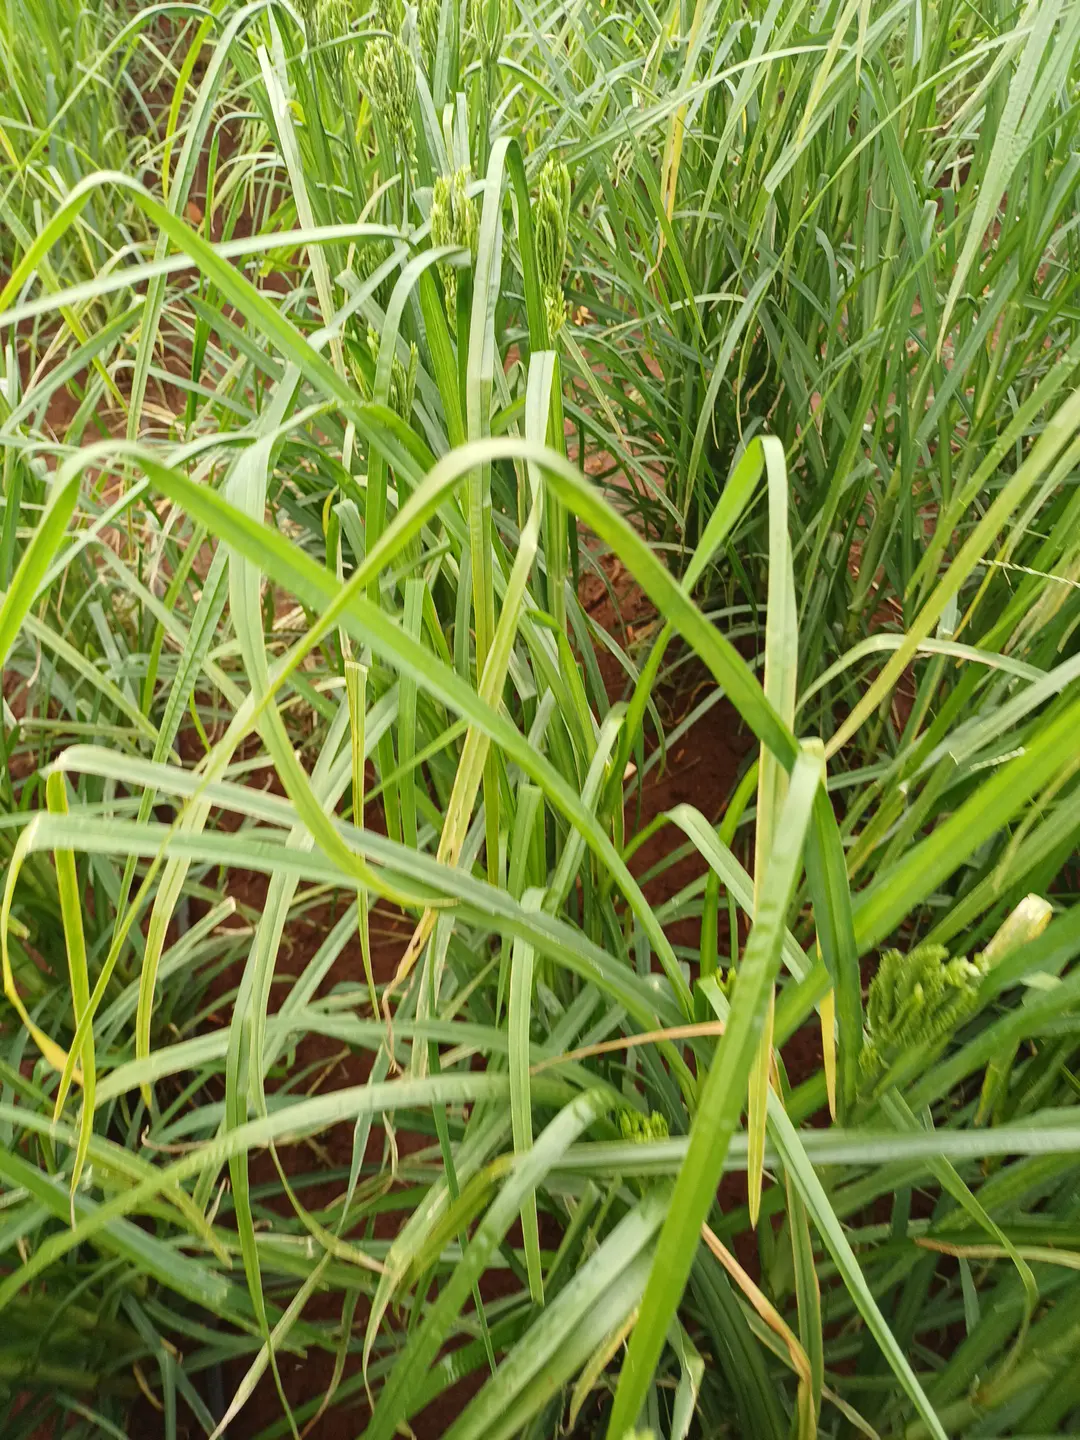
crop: finger millet
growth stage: flowering
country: Kenya
